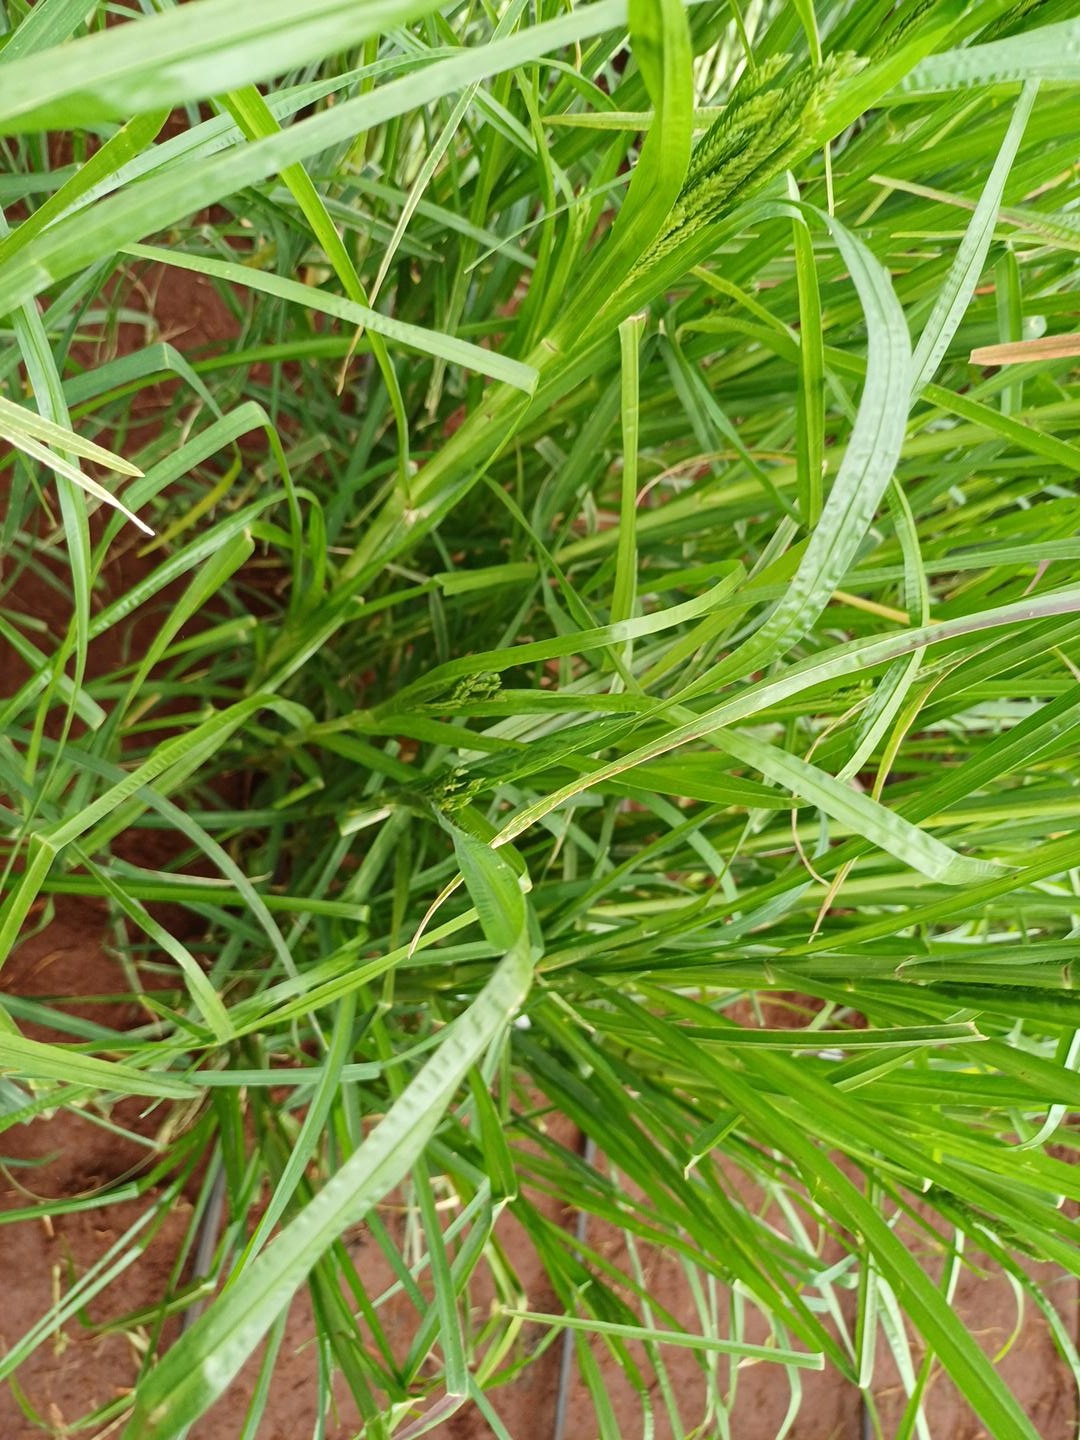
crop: finger millet
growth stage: heading tuber
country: Kenya
